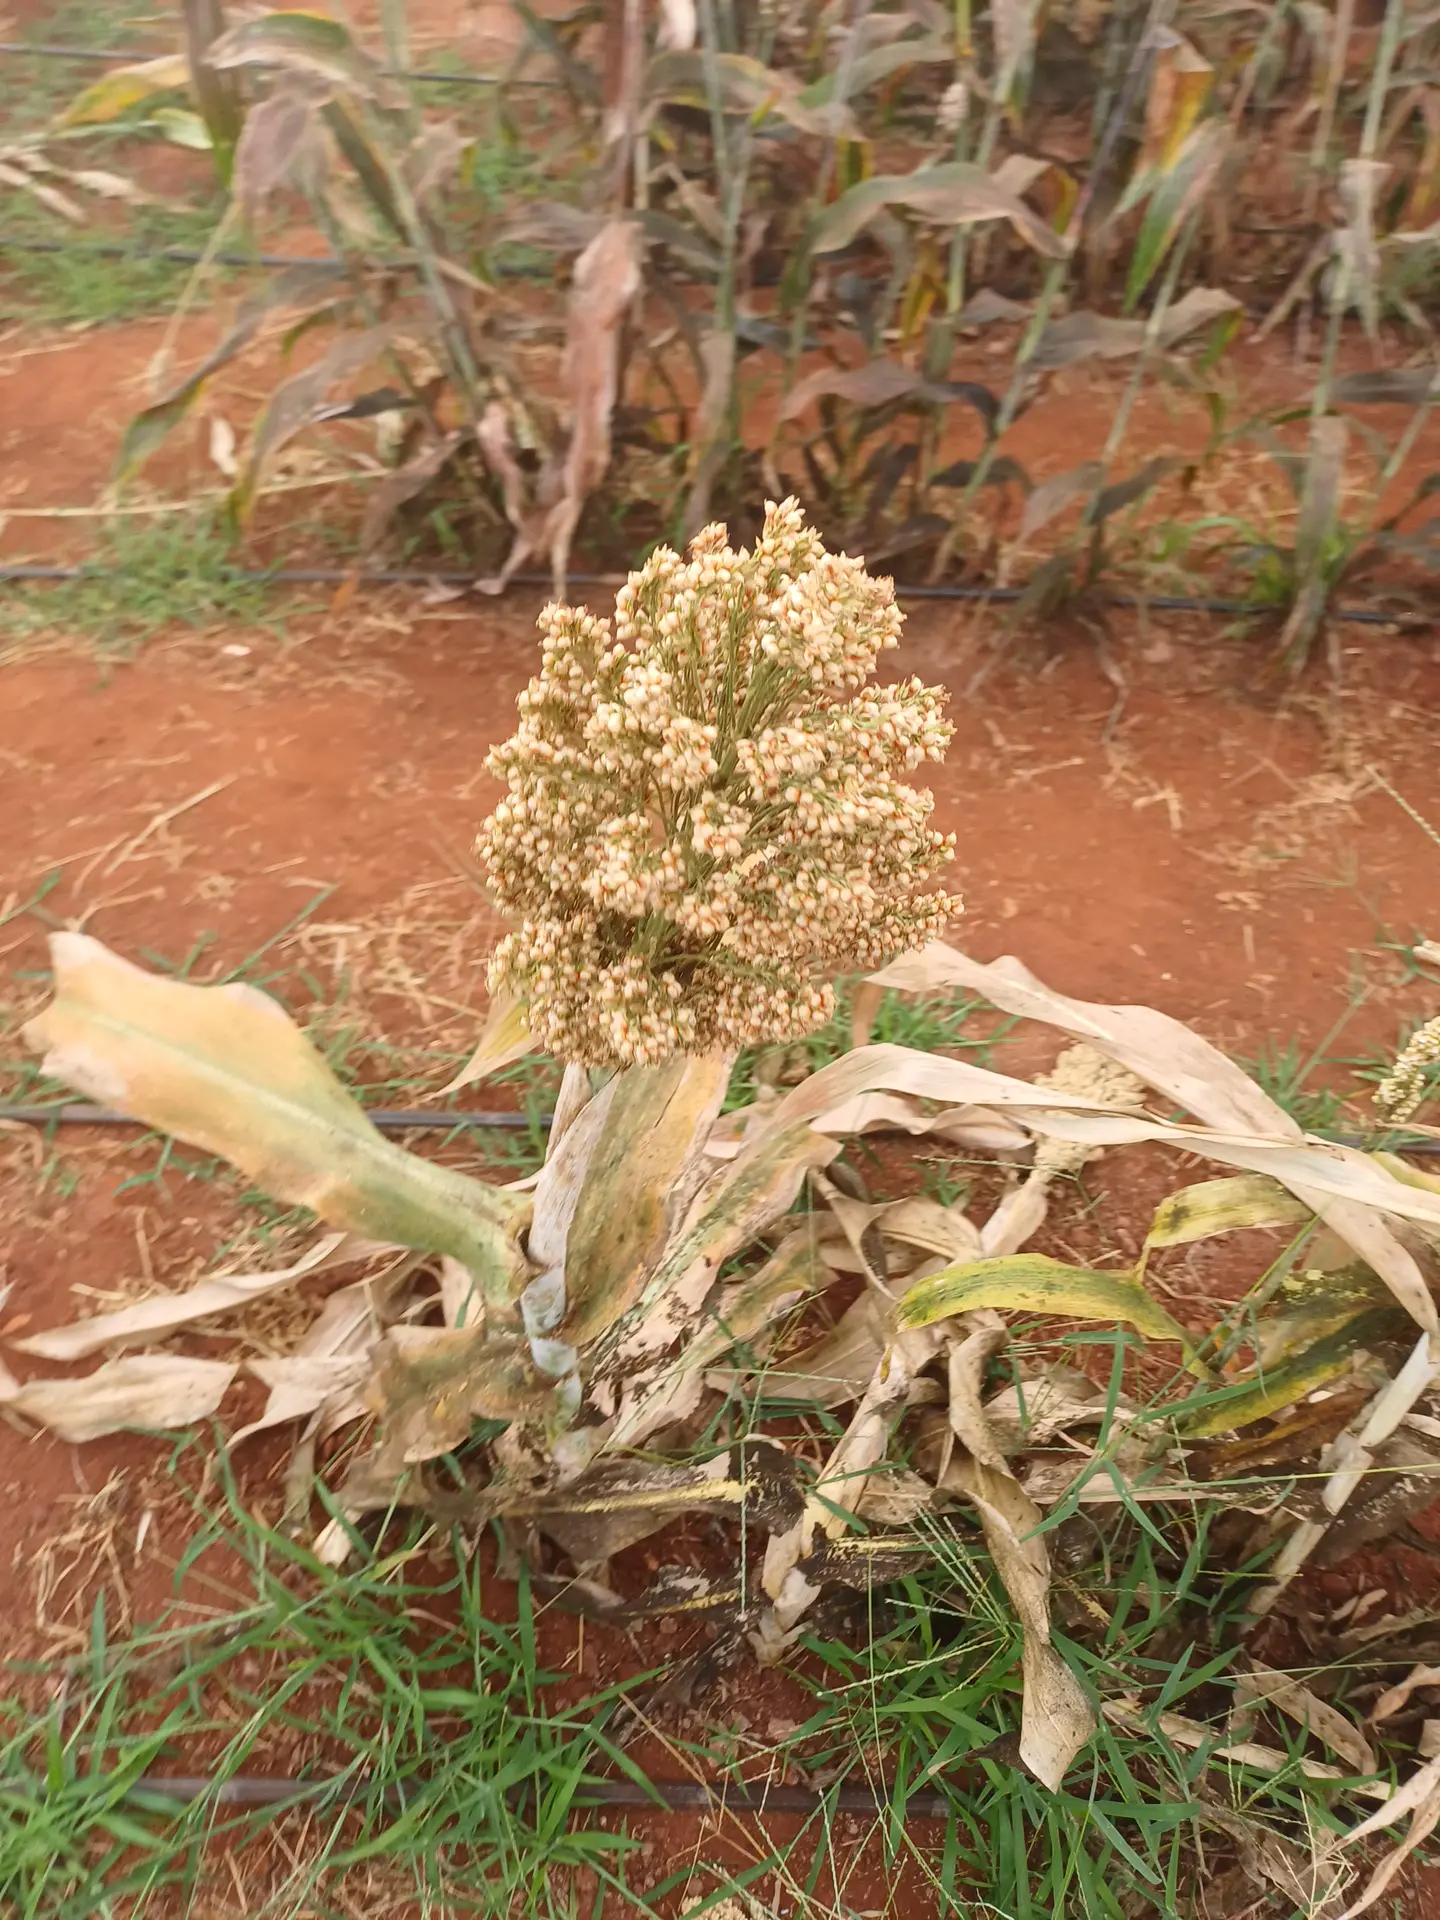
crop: sorghum
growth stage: maturity
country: Kenya
